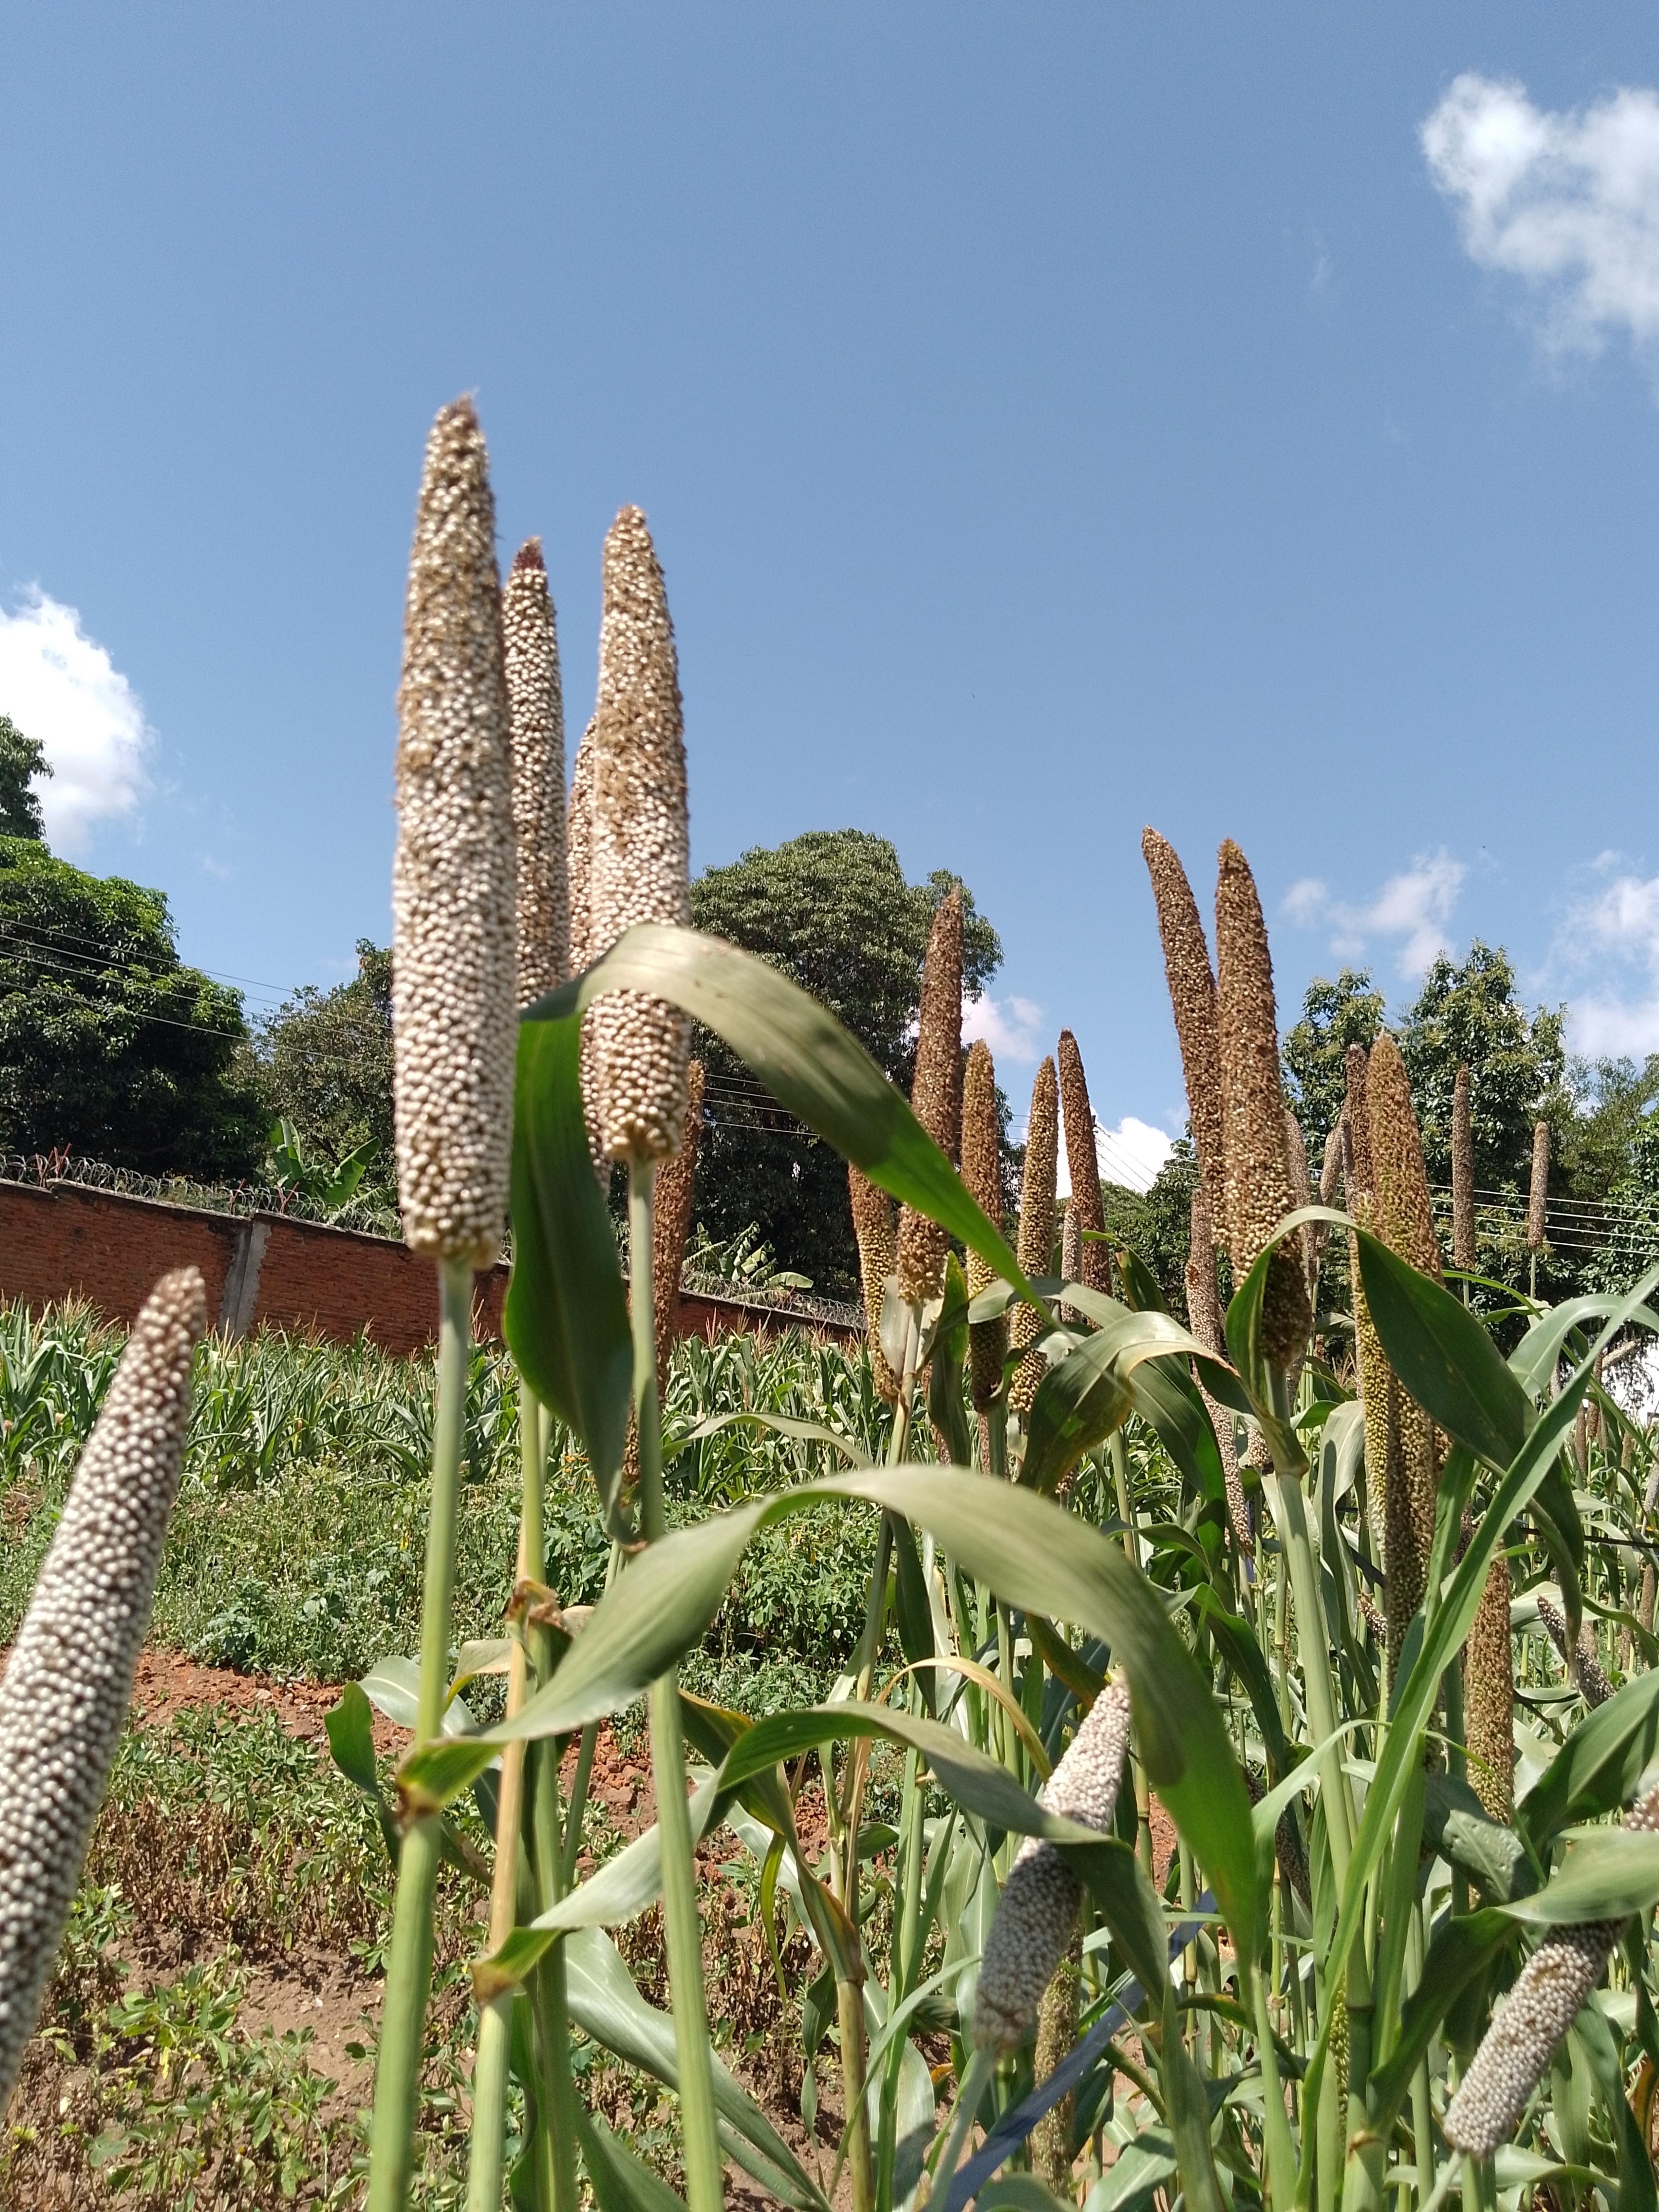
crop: pearl millet
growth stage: harvest maturity
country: Malawi
